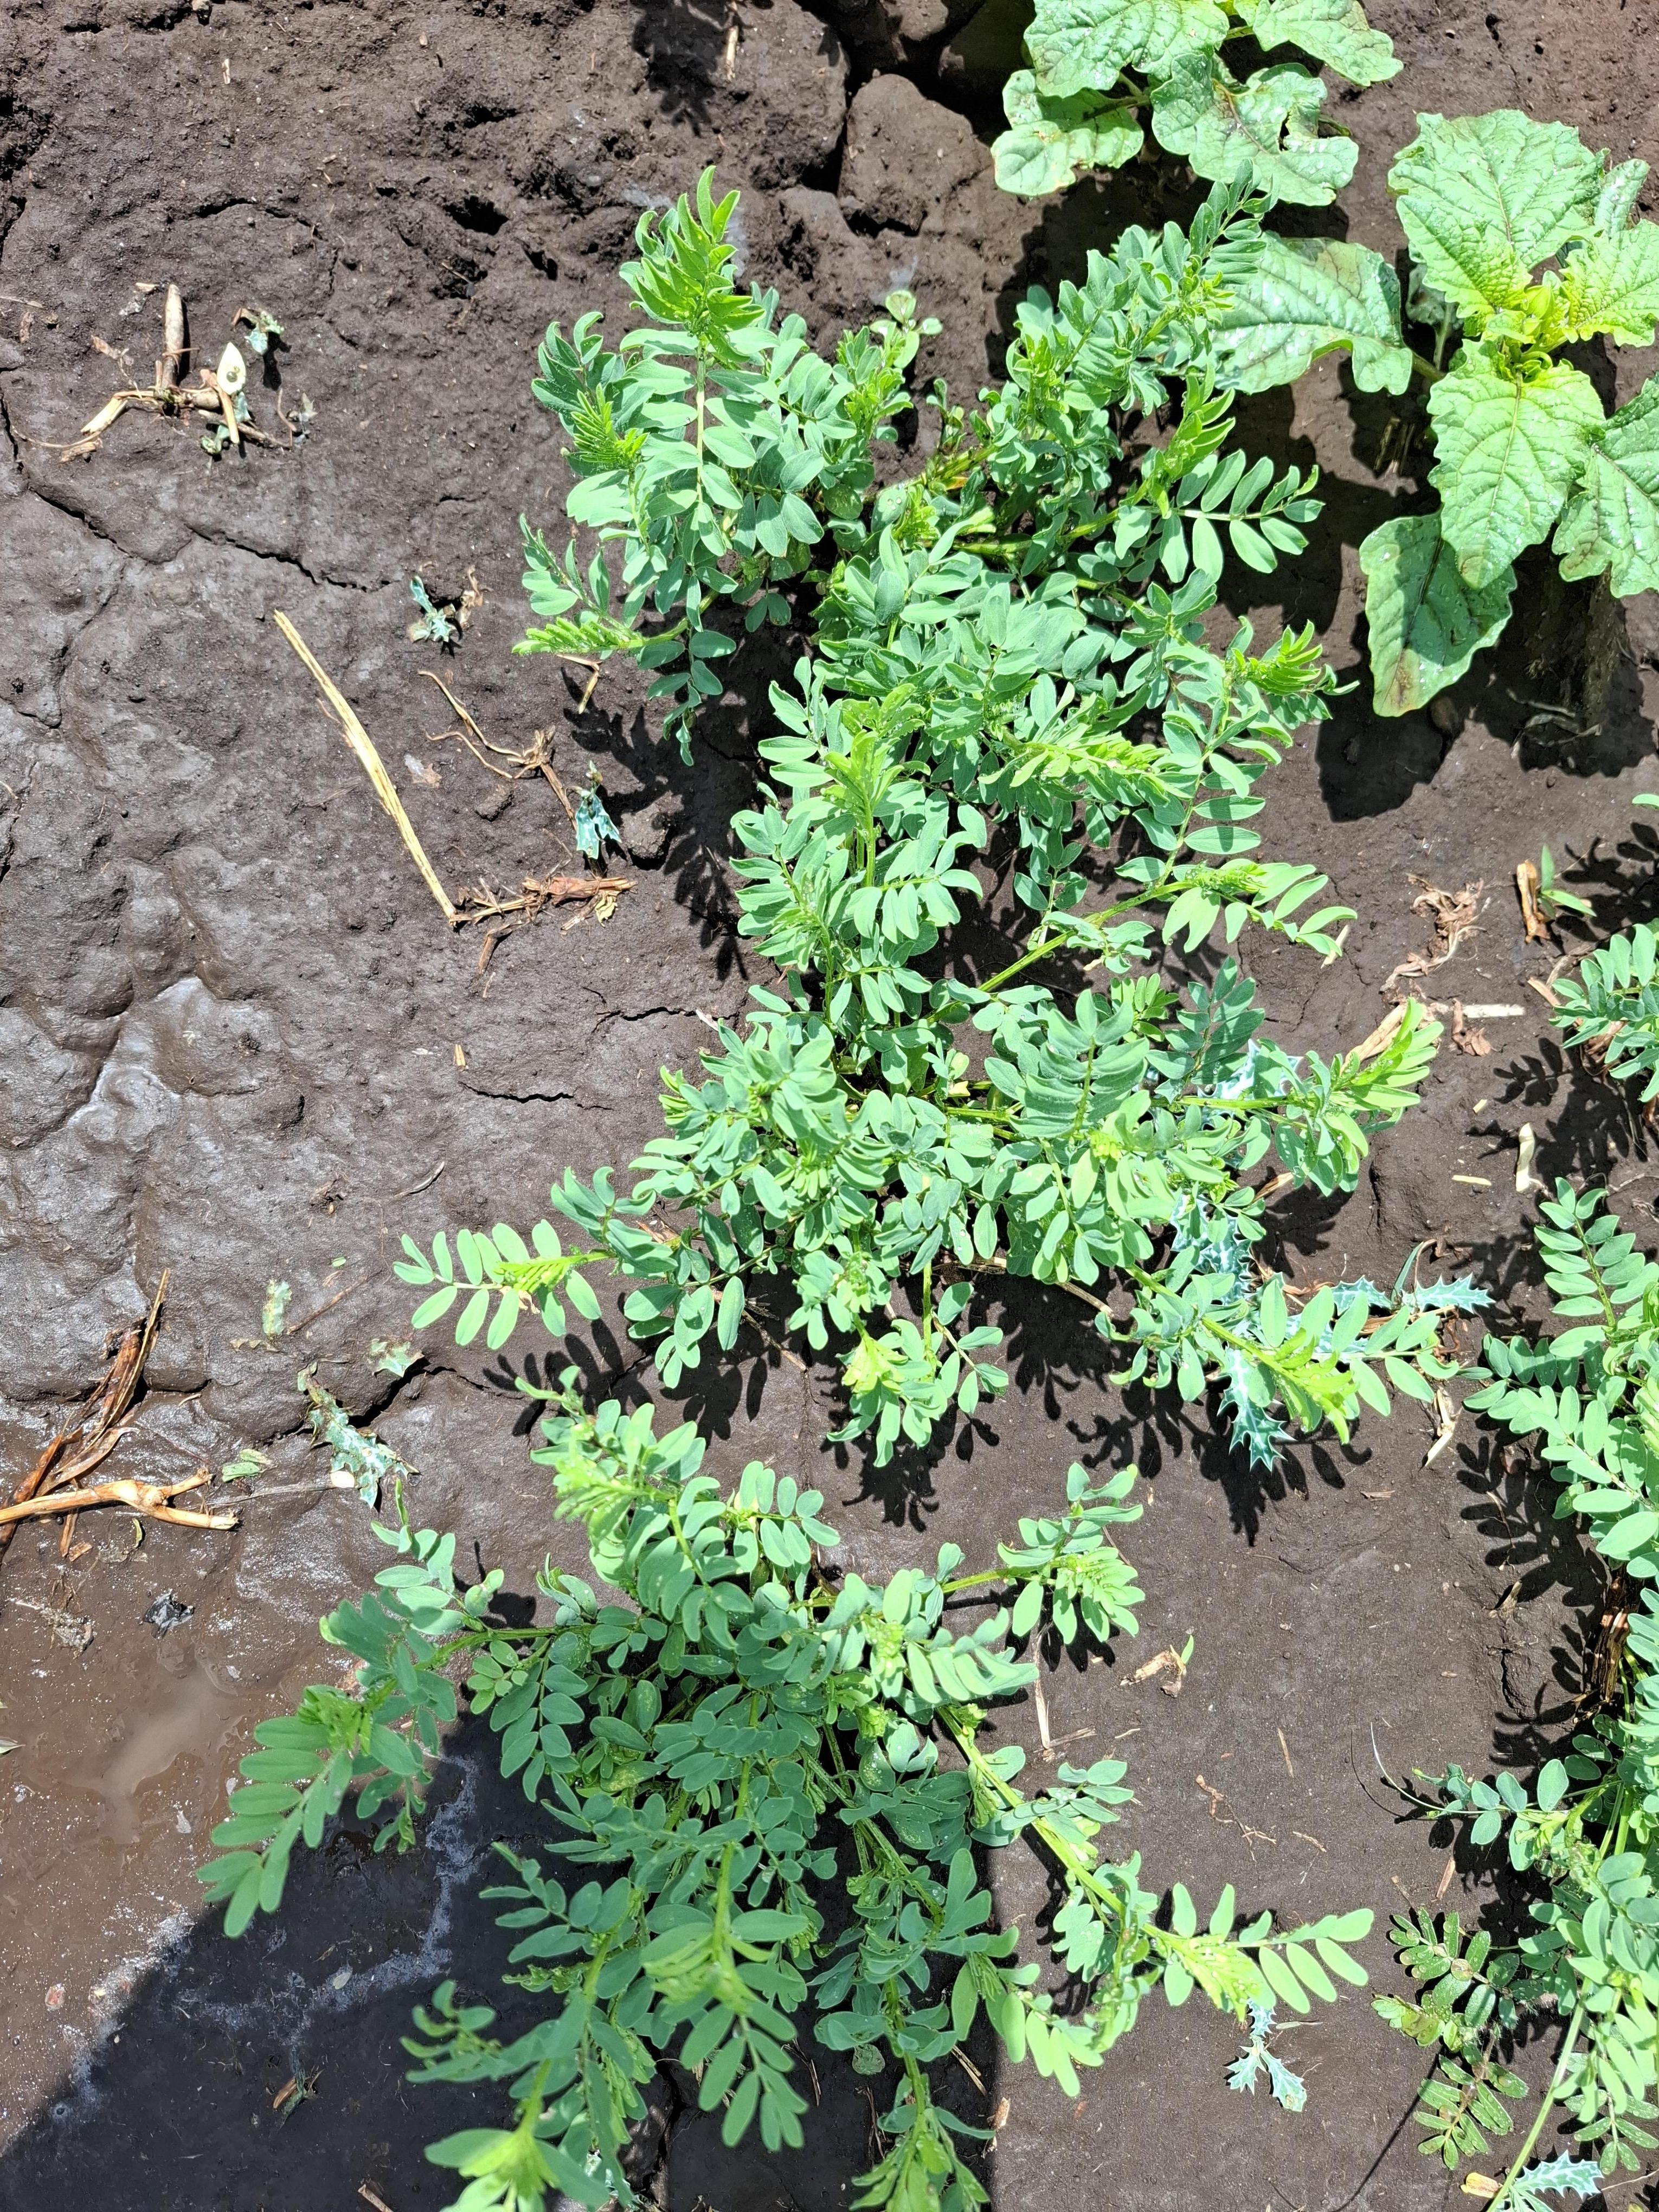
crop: lentil
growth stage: vegetative
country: Tanzania
